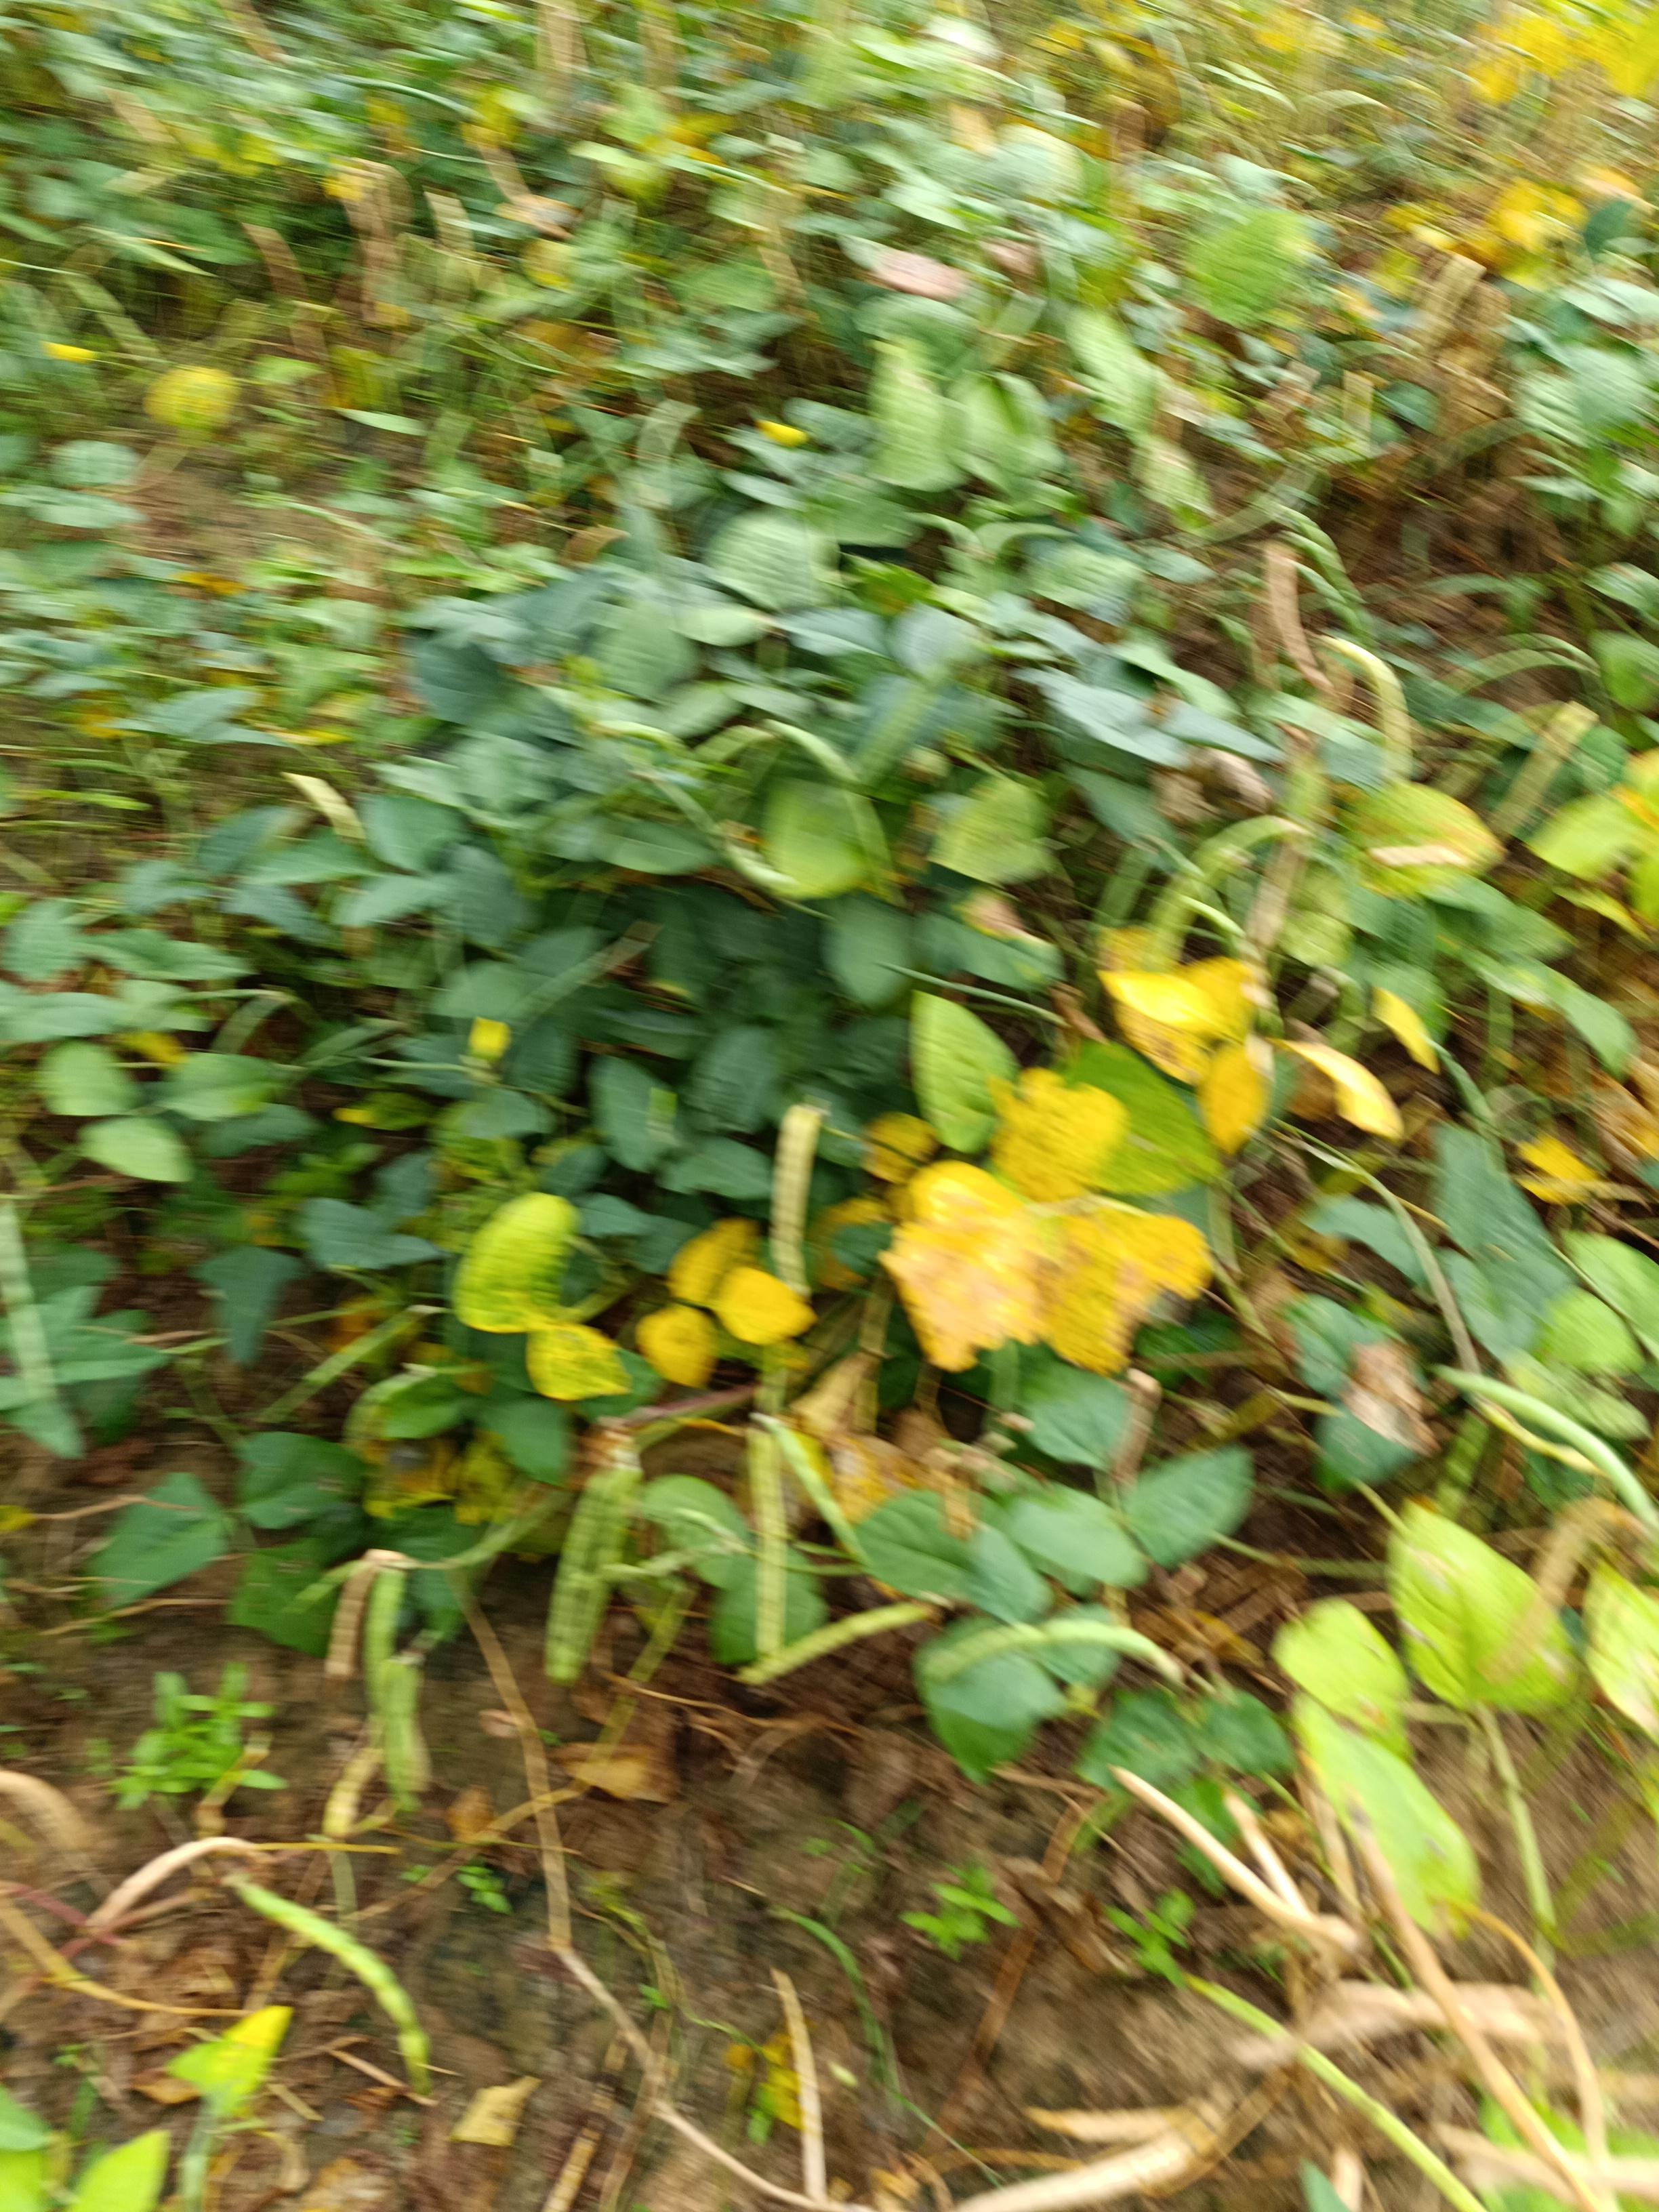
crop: cowpea
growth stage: maturity
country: Nigeria
